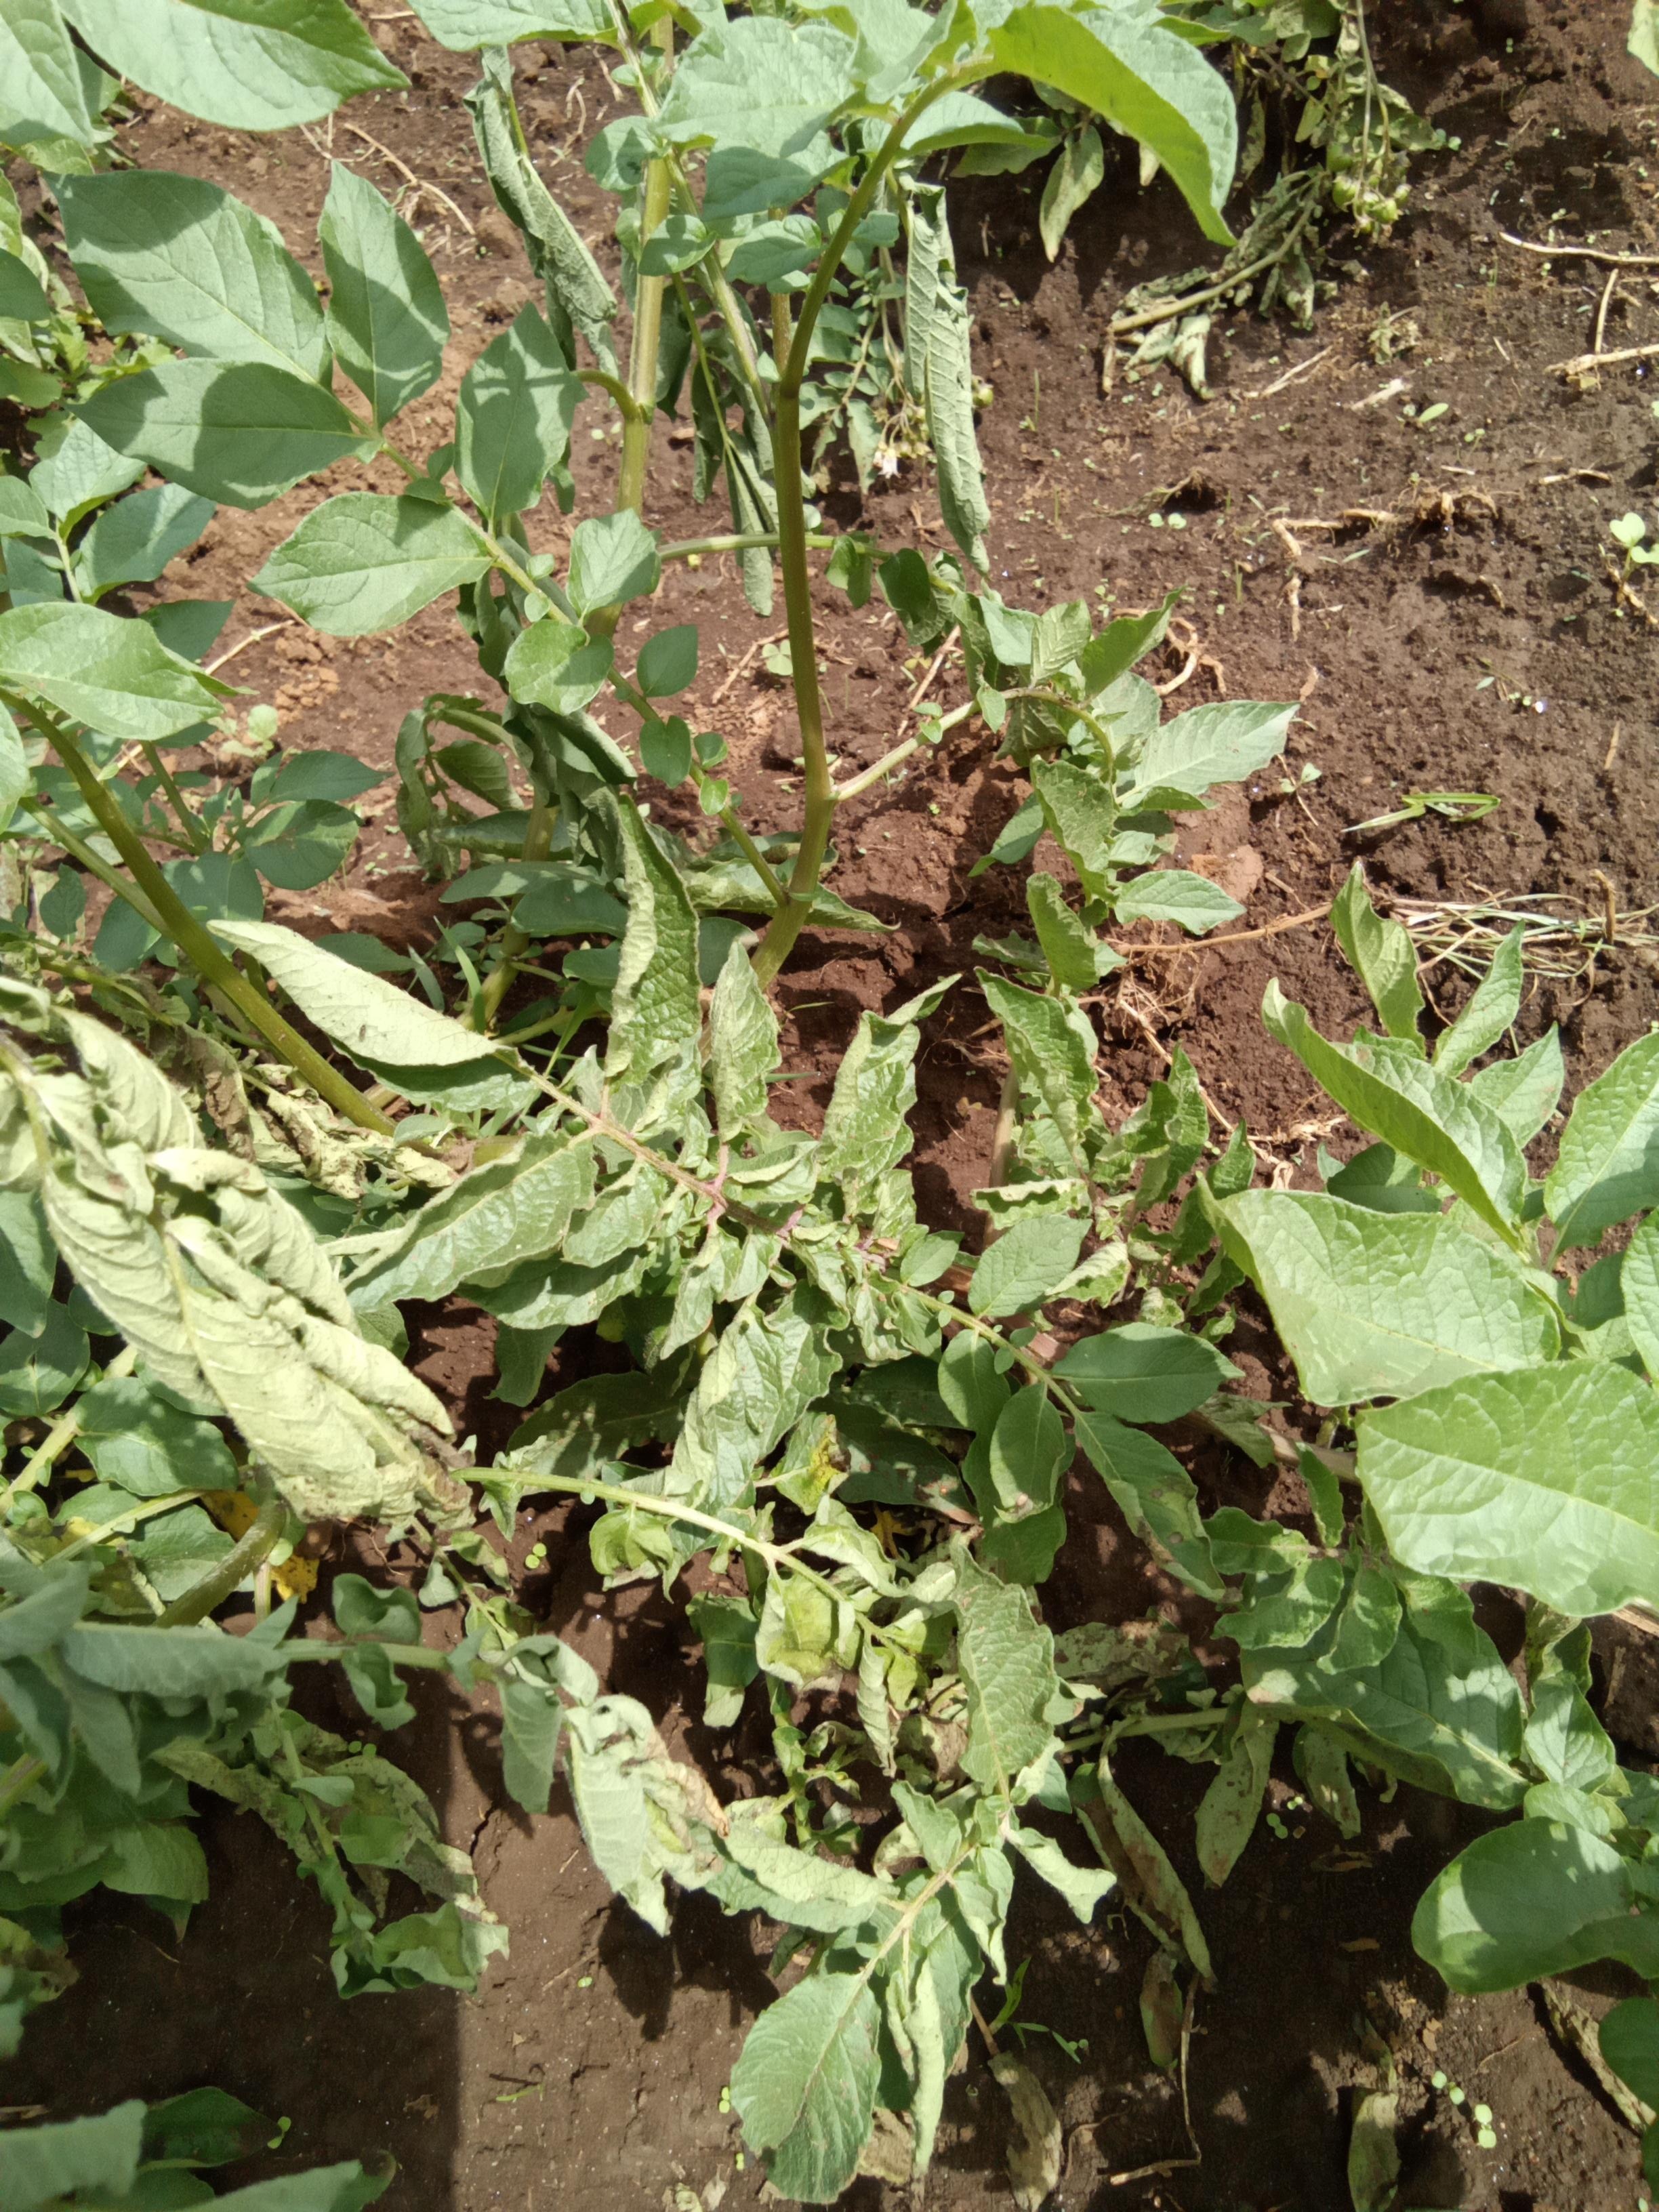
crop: potato
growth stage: flowering
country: Kenya
